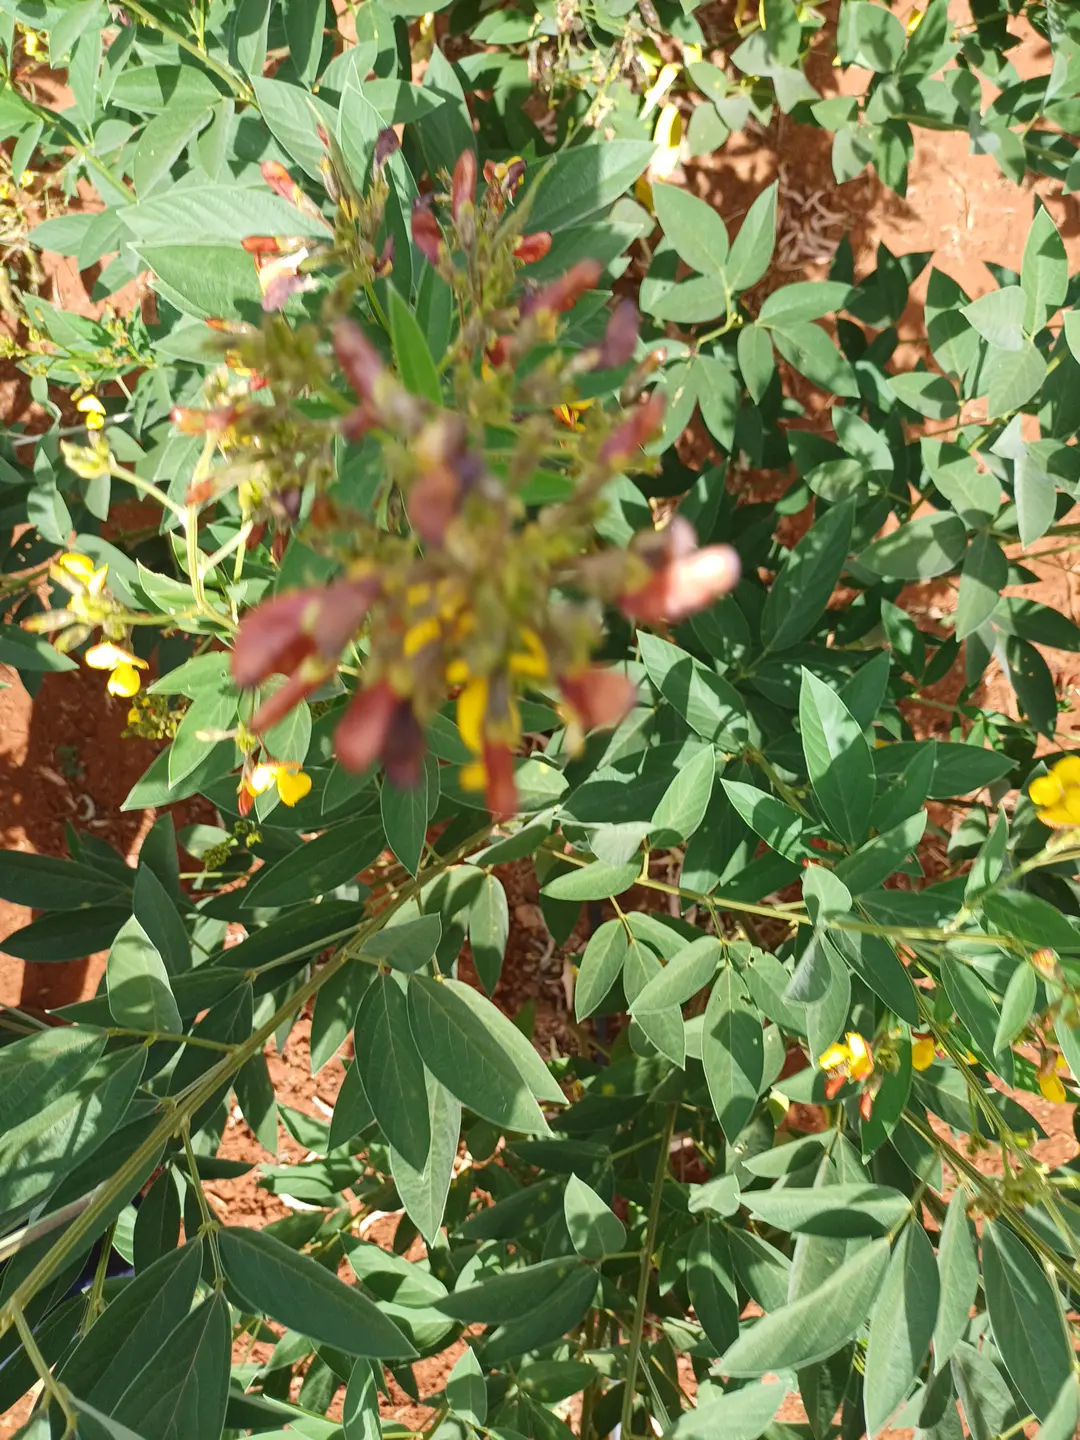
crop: pigeonpea
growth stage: development pod
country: Kenya
